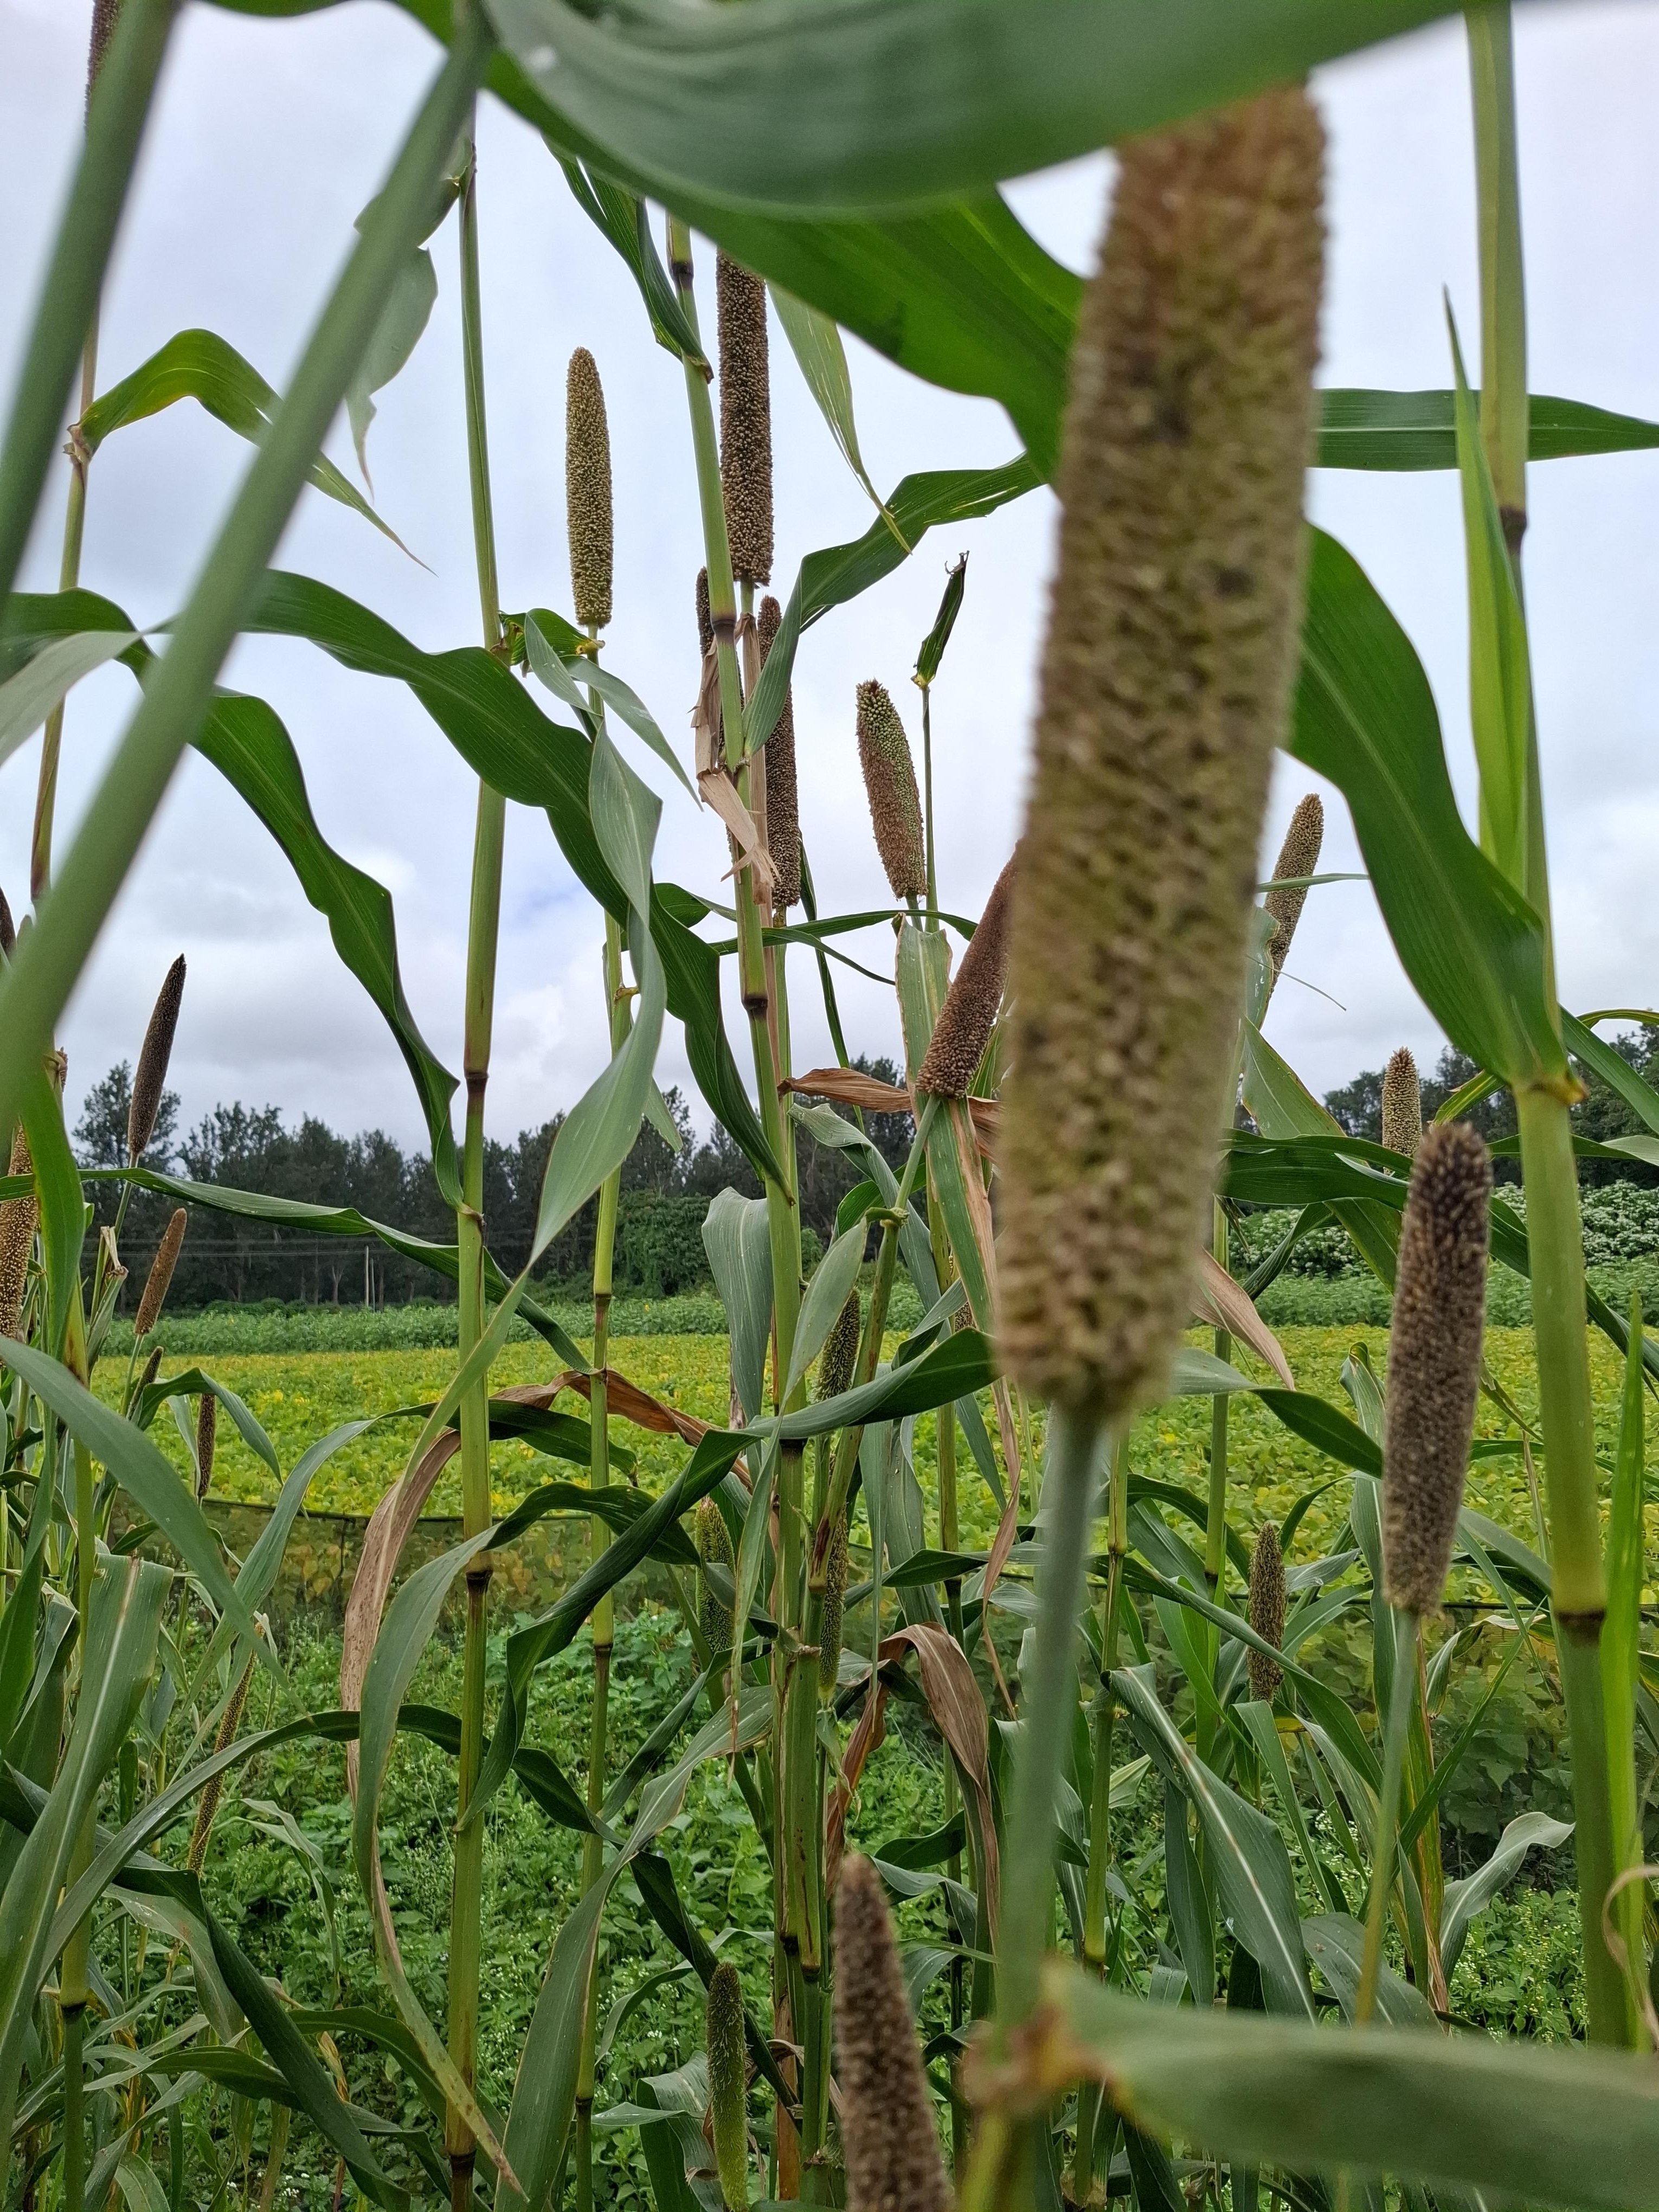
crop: sorghum
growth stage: harvest maturity
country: Tanzania
